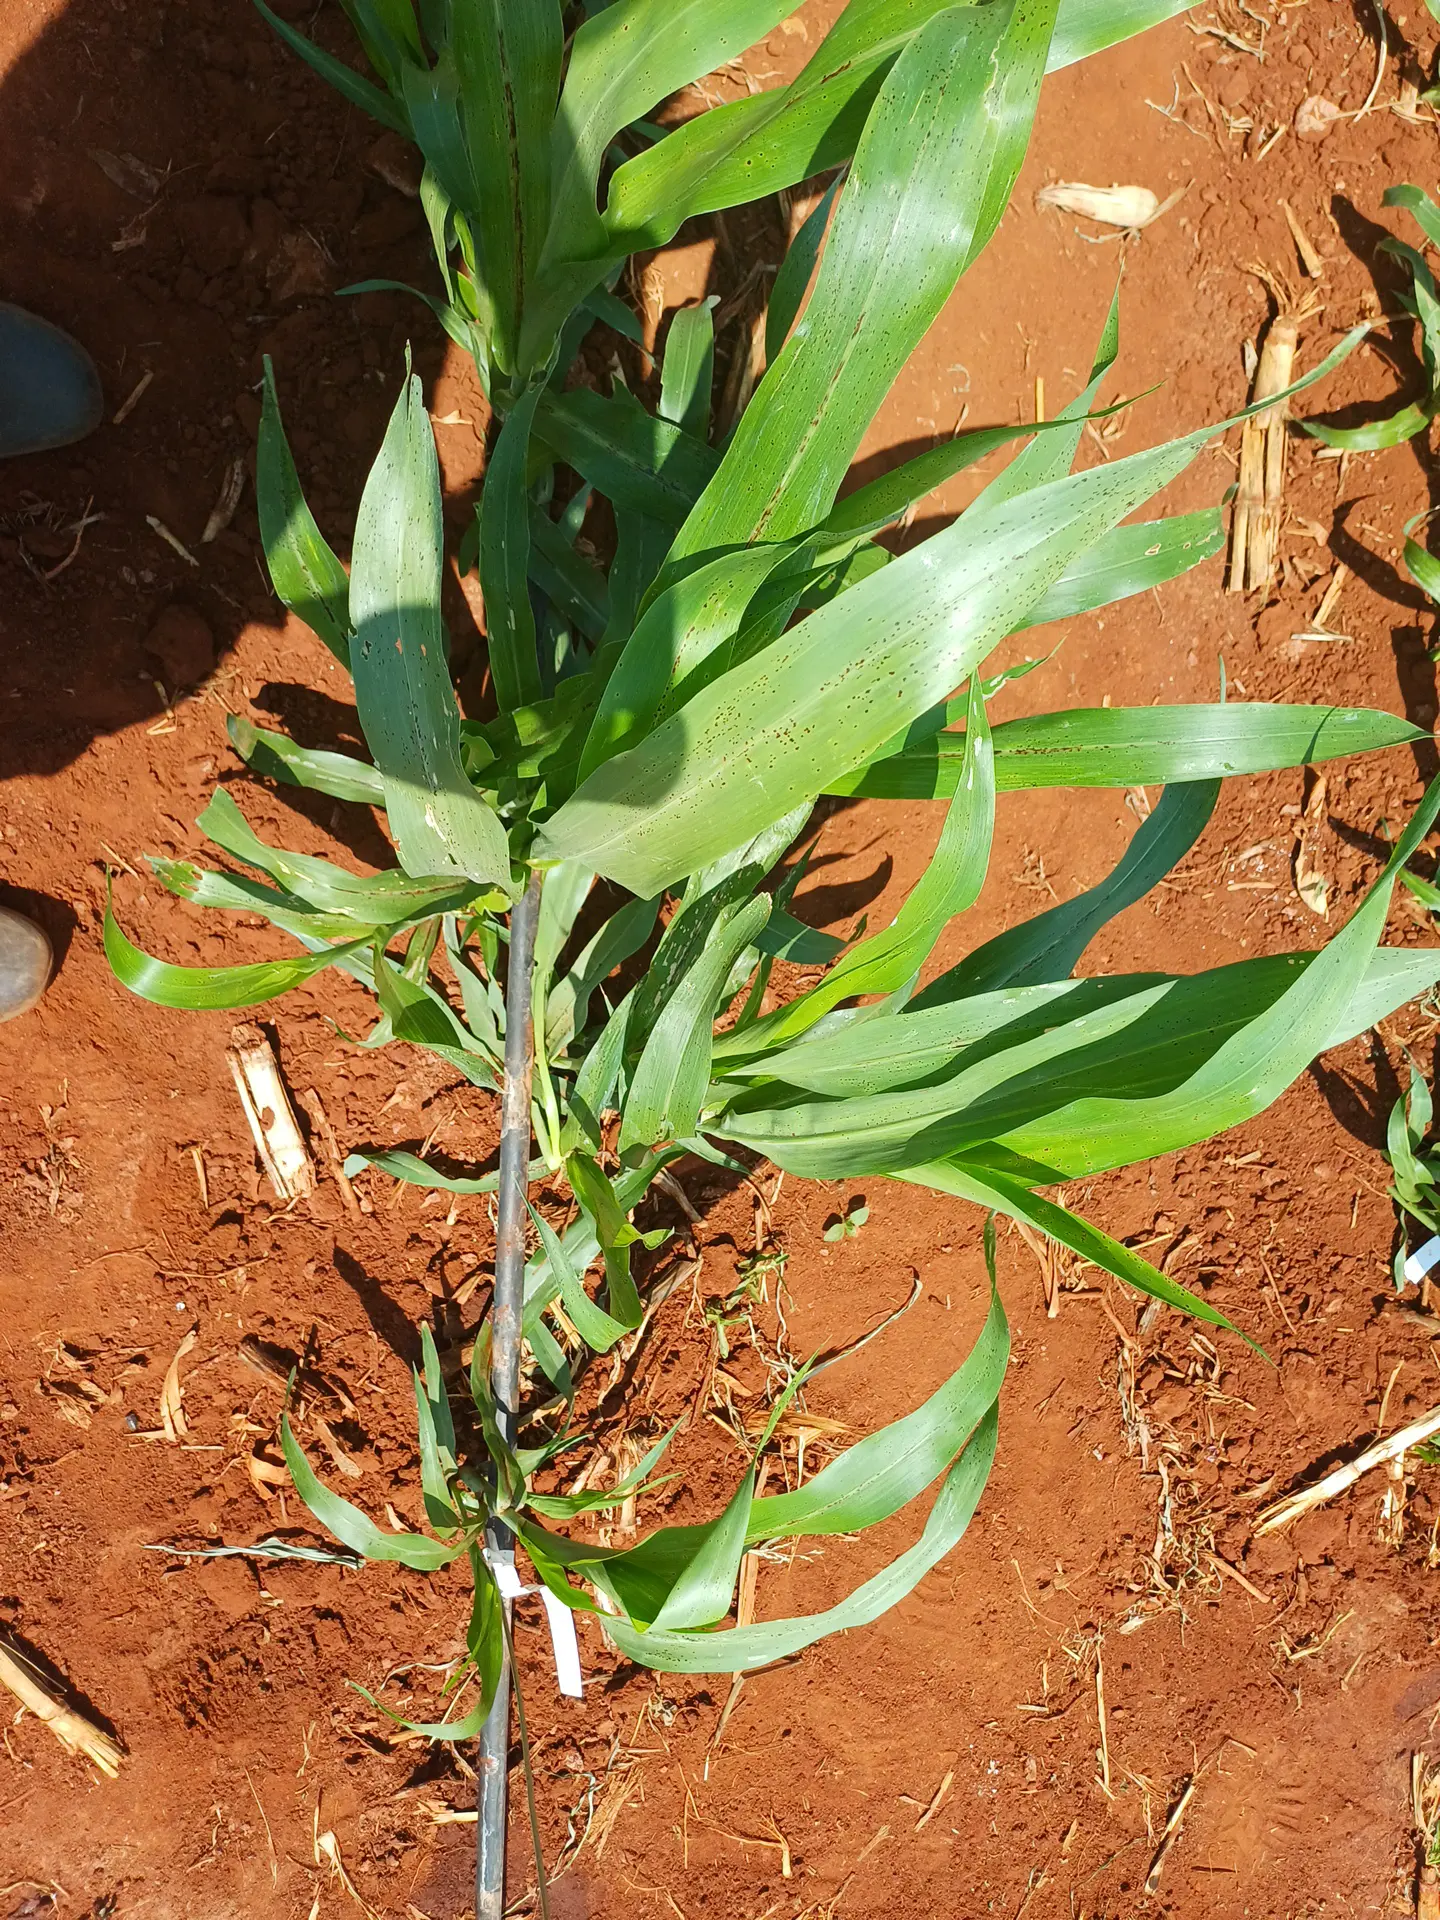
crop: sorghum
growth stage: vegetative
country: Kenya
